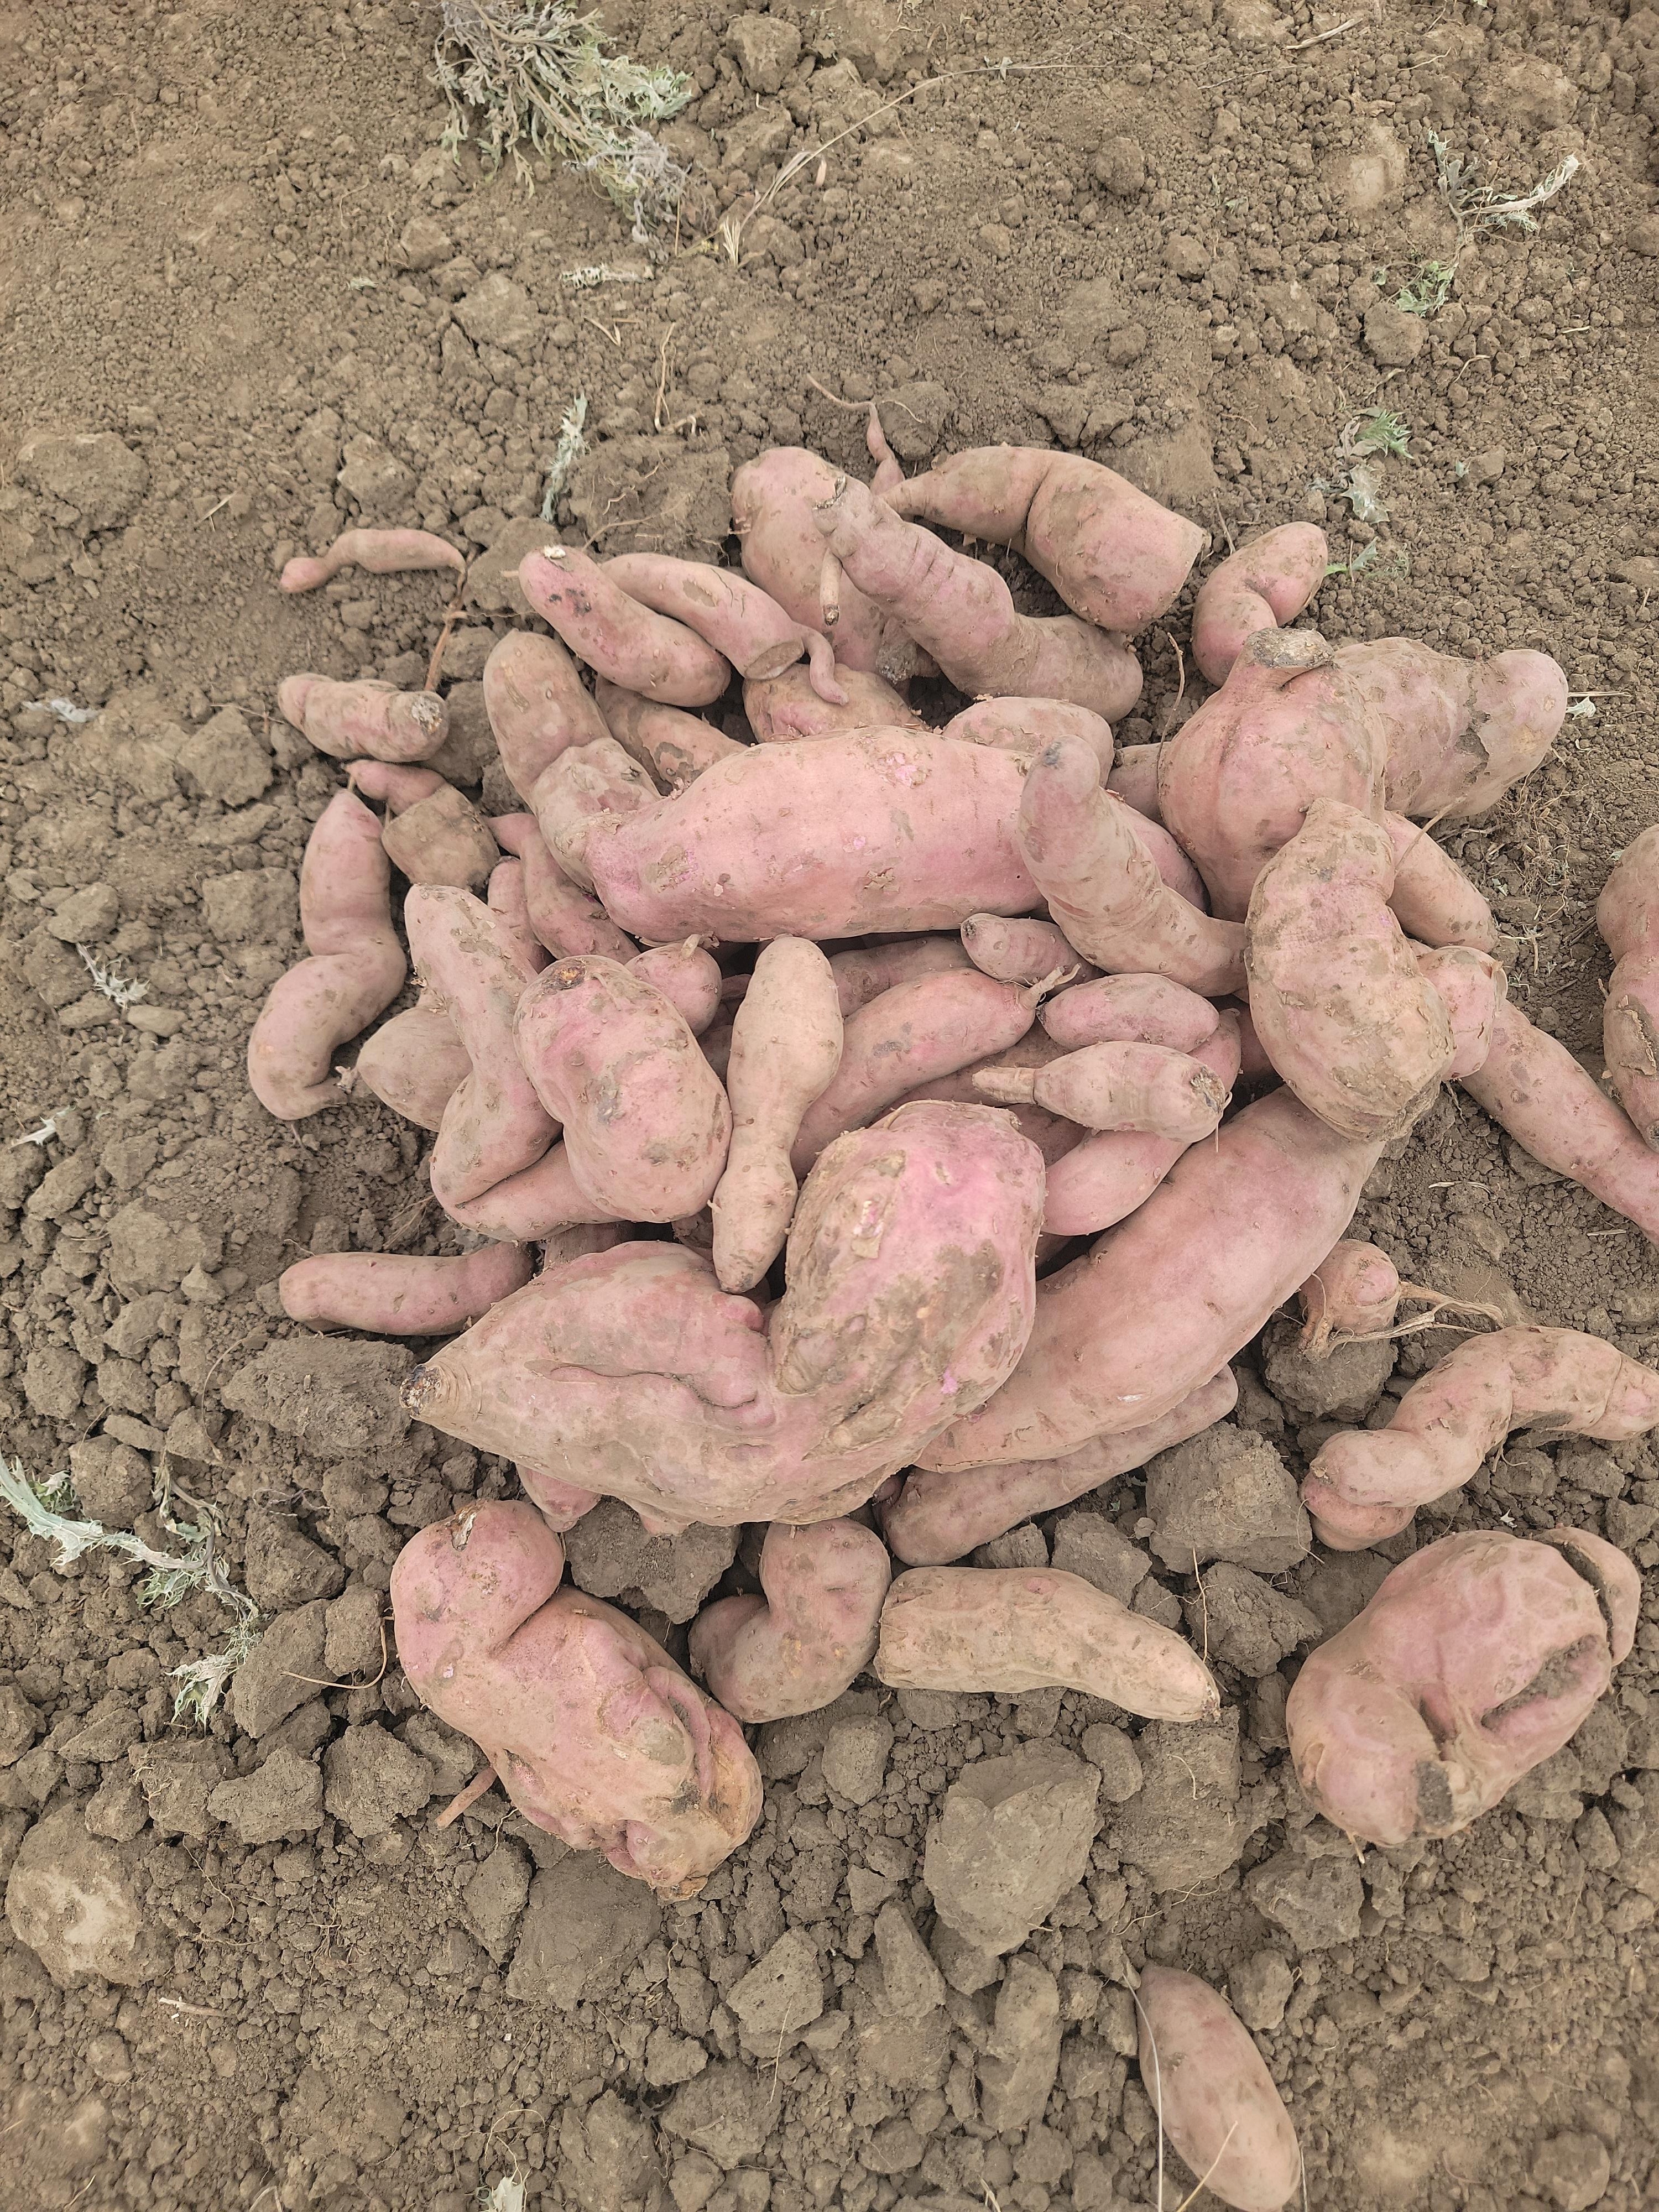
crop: sweet potato
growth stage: harvest maturity
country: Tanzania
